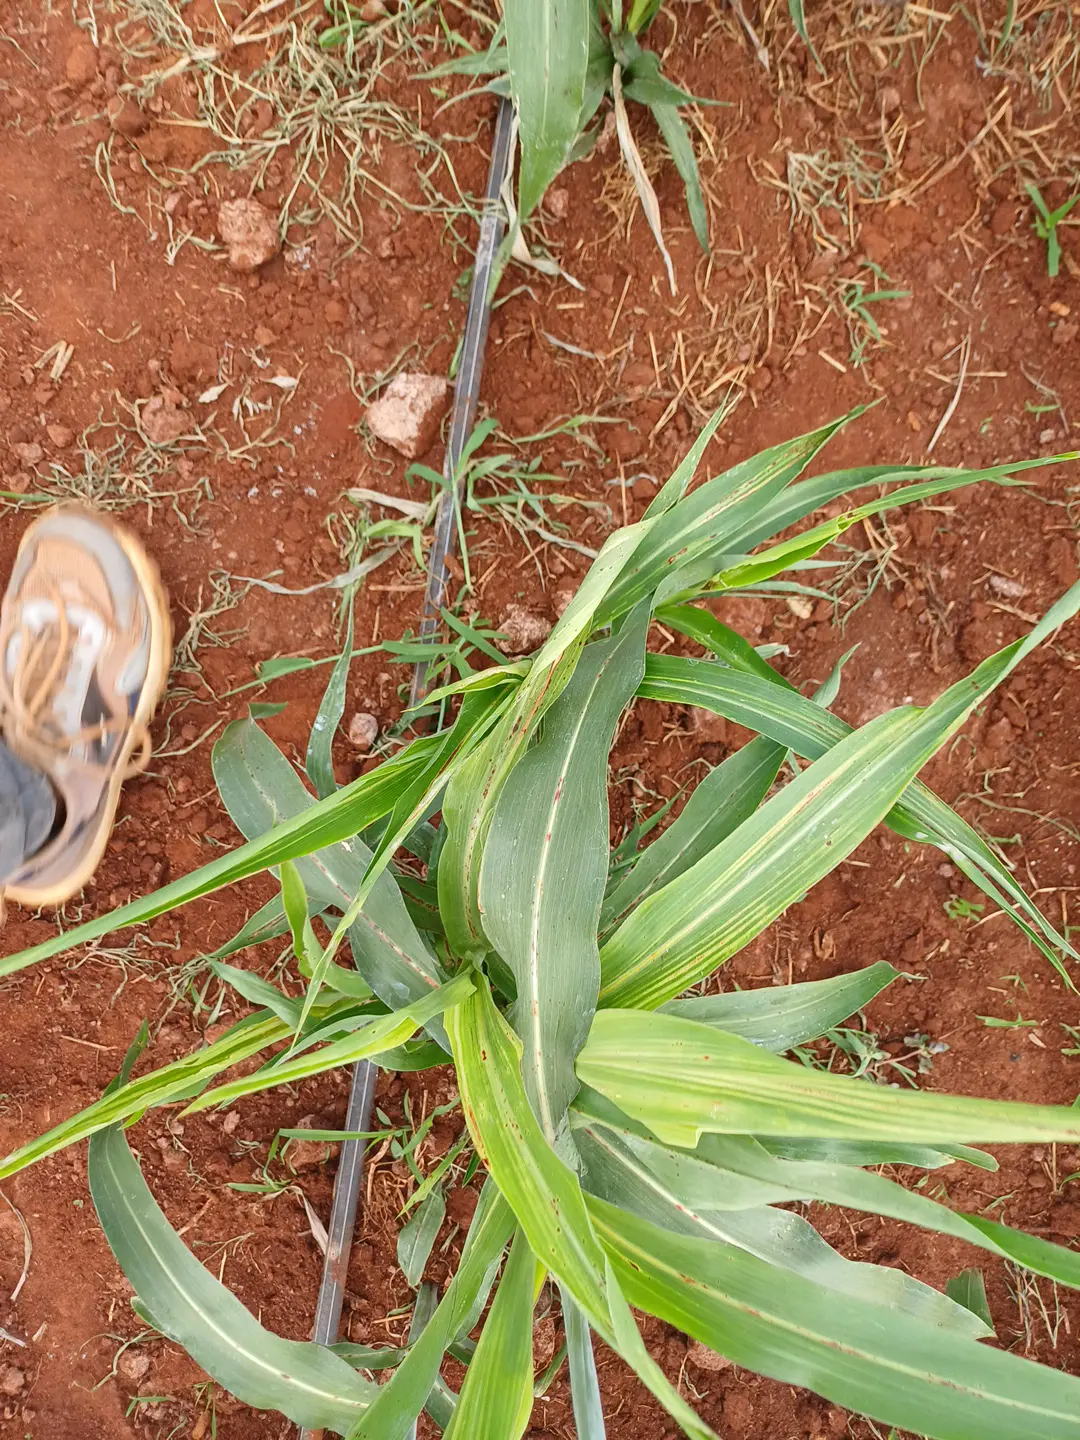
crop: sorghum
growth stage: heading tuber
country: Kenya
